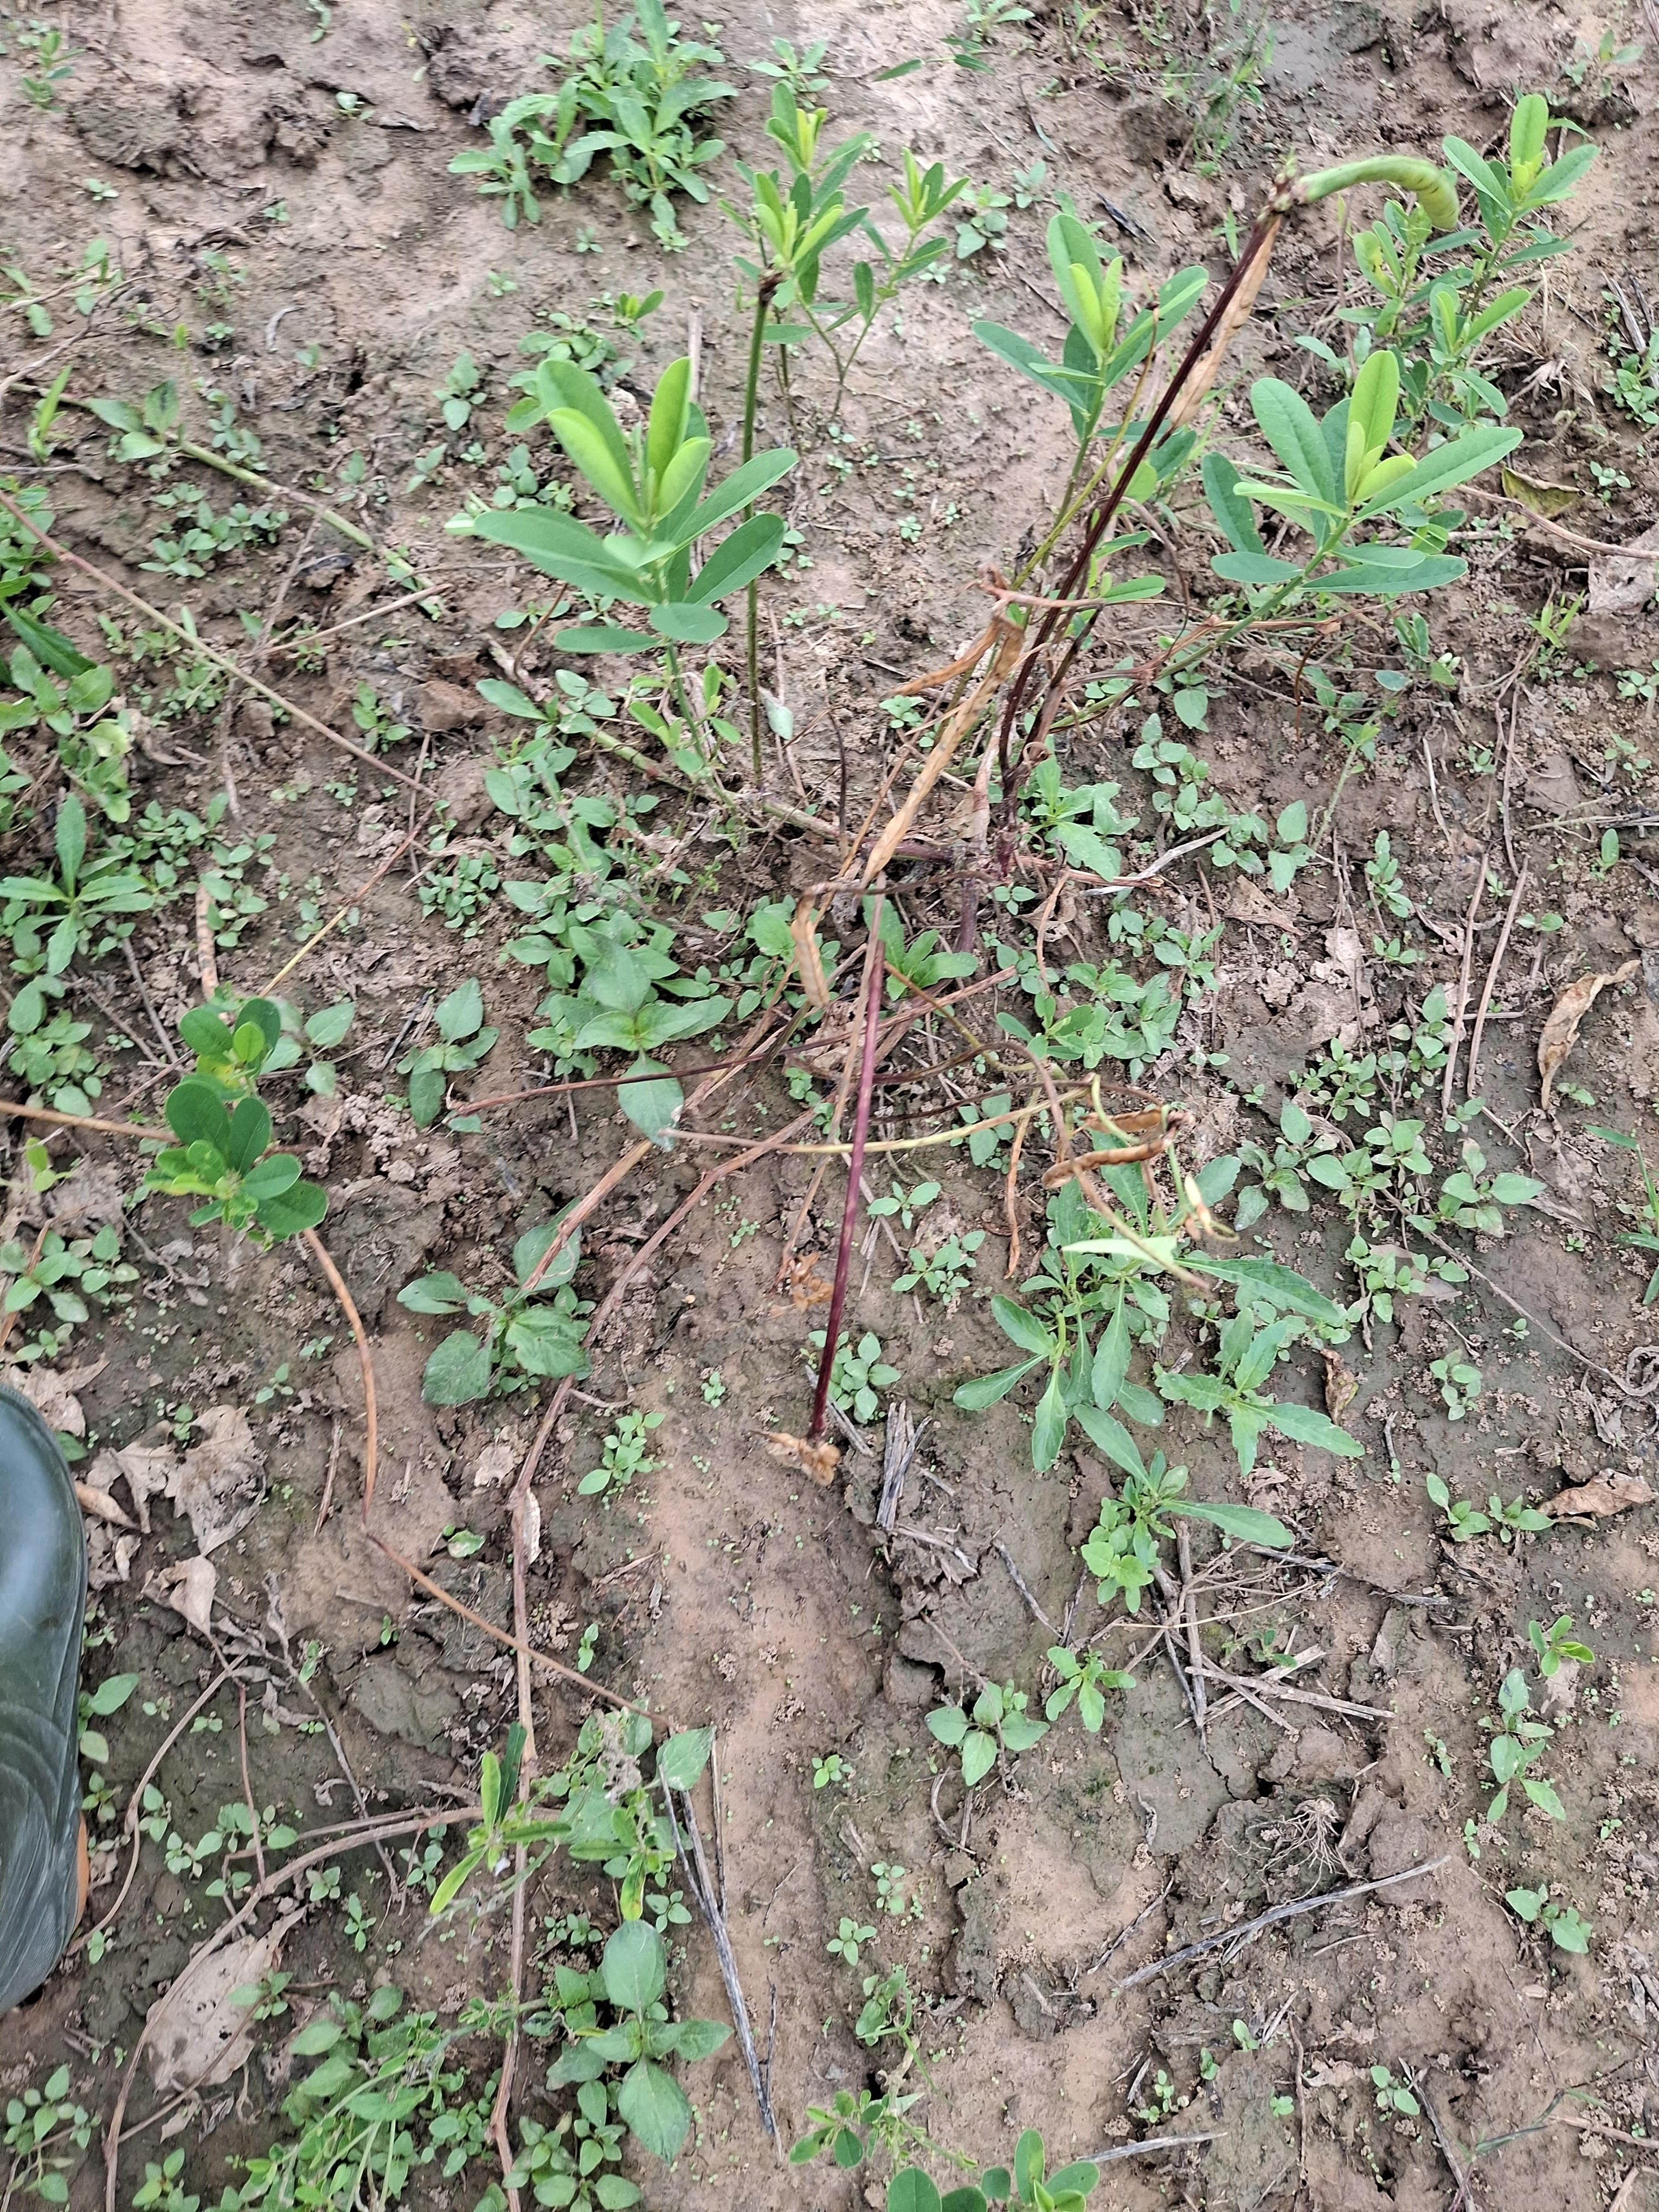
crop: cowpea
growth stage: maturity
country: Nigeria
